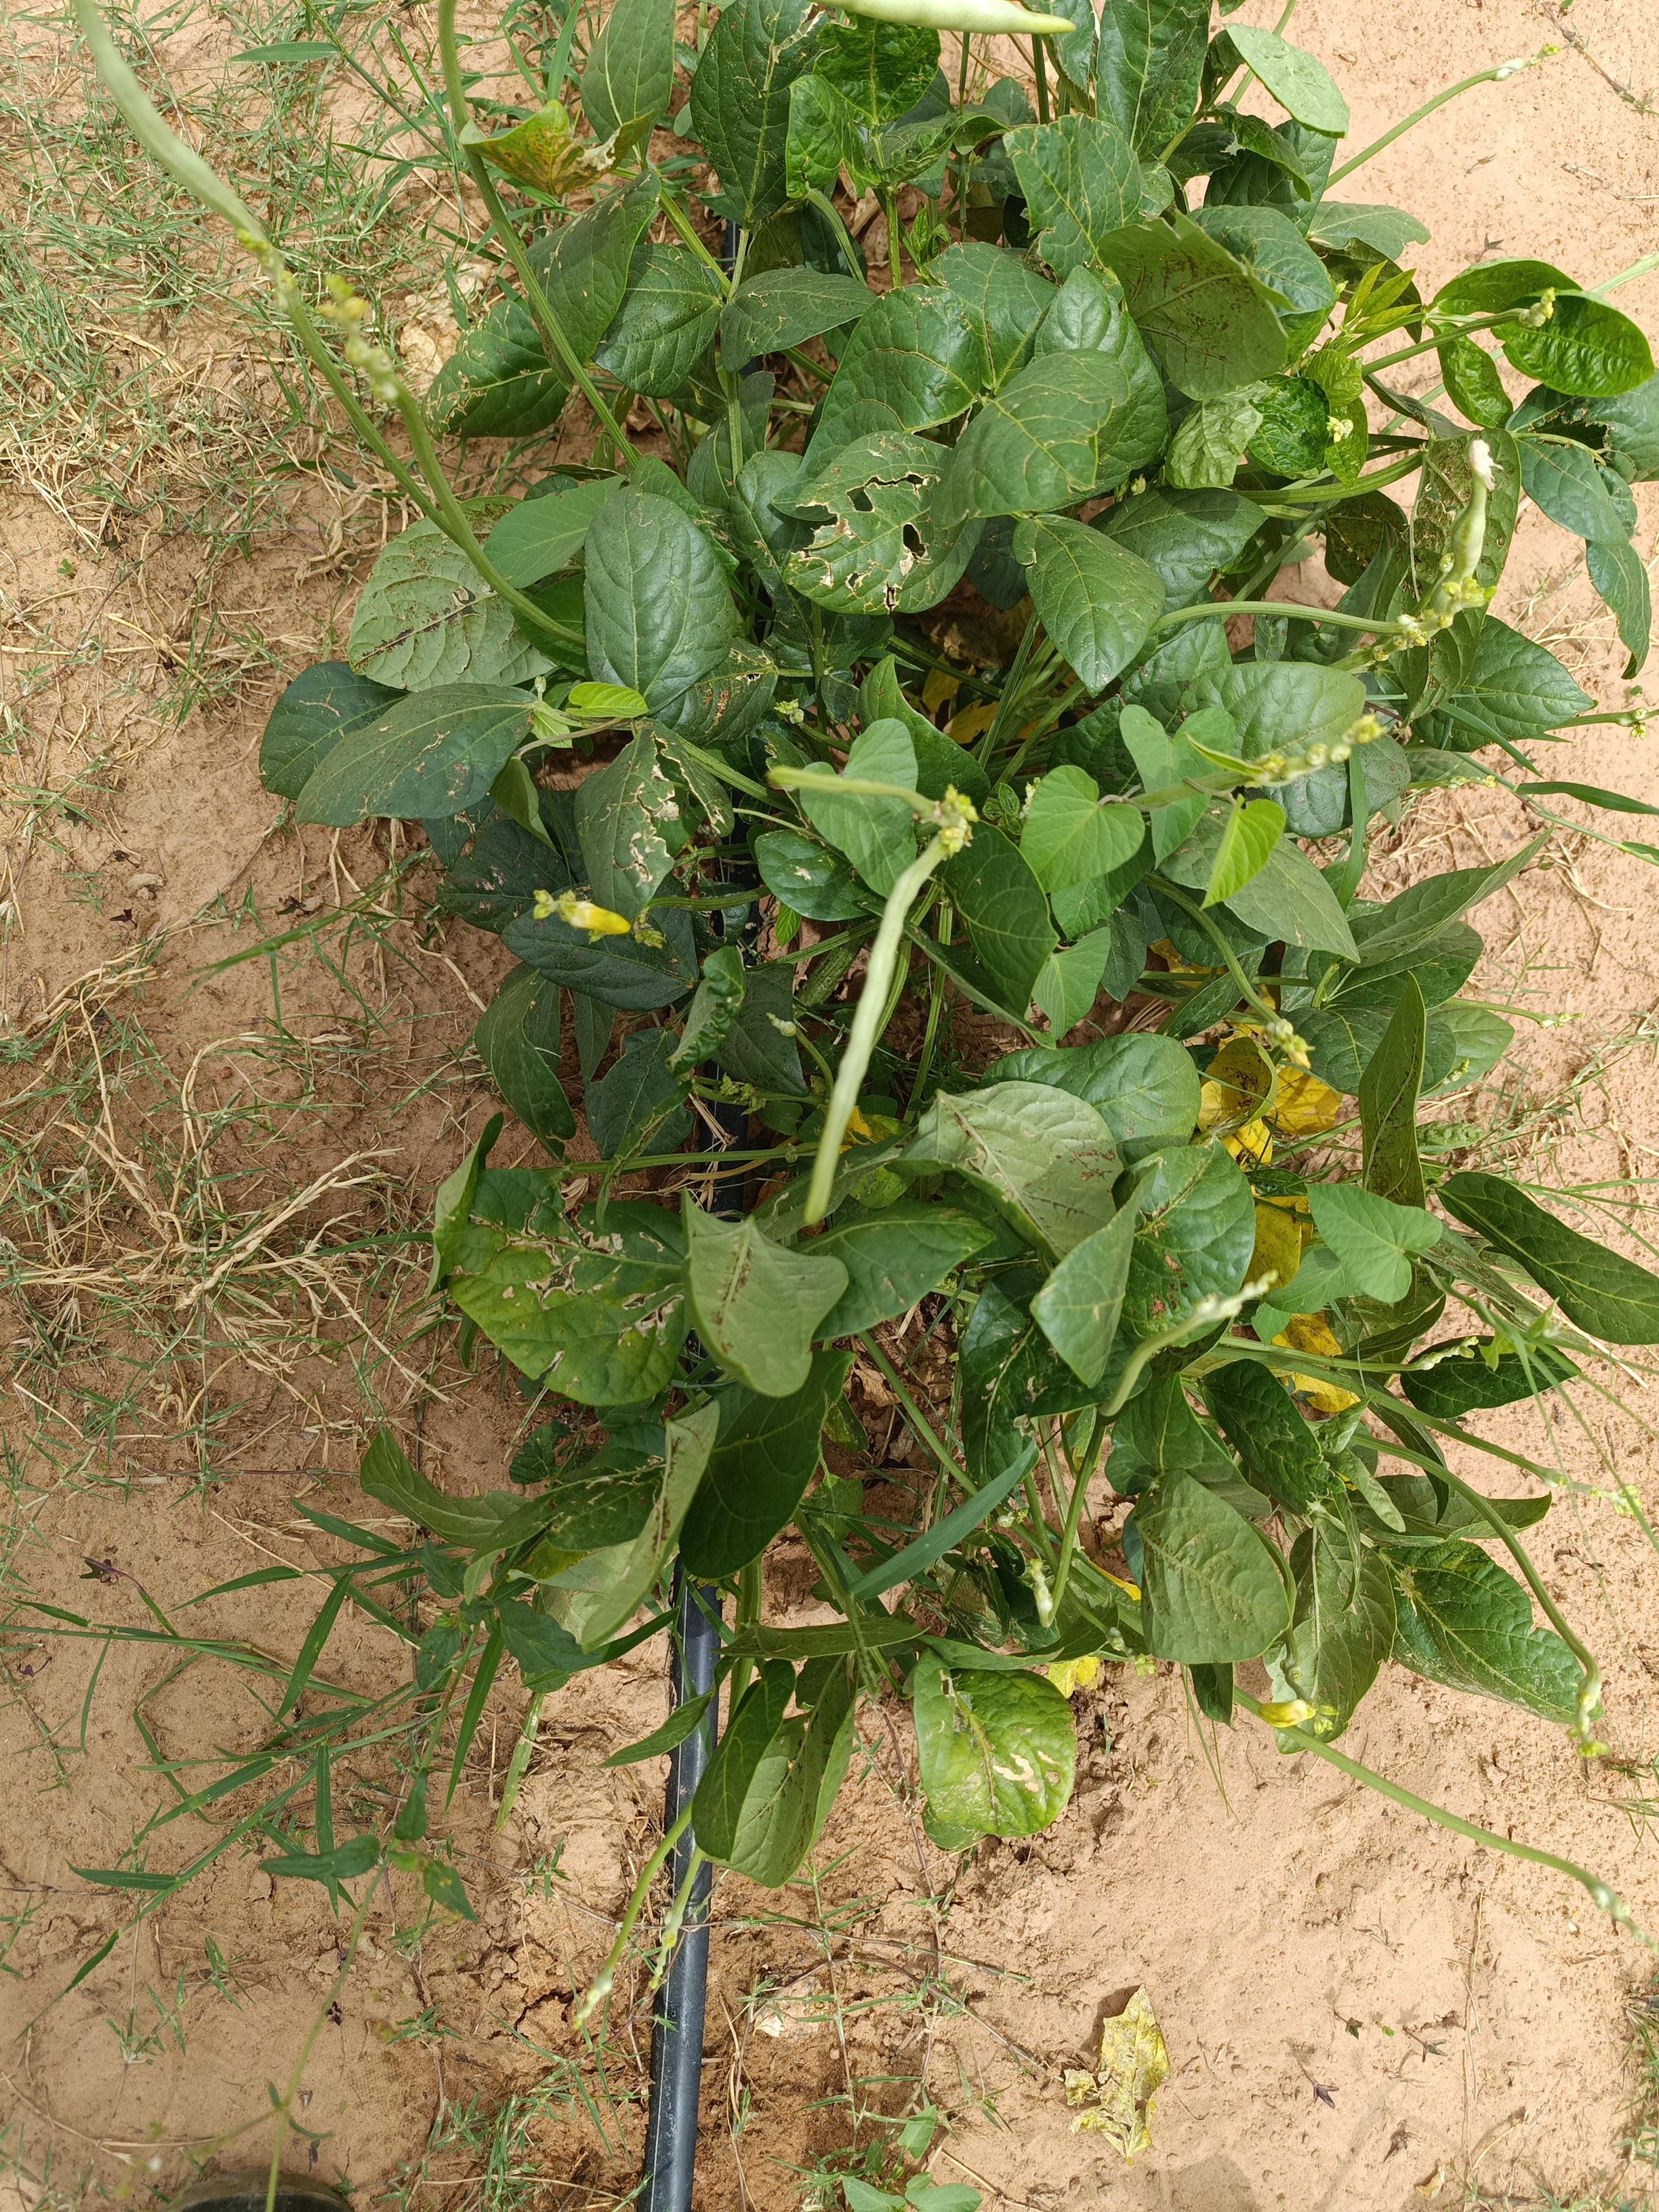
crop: cowpea
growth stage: flowering
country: Nigeria
